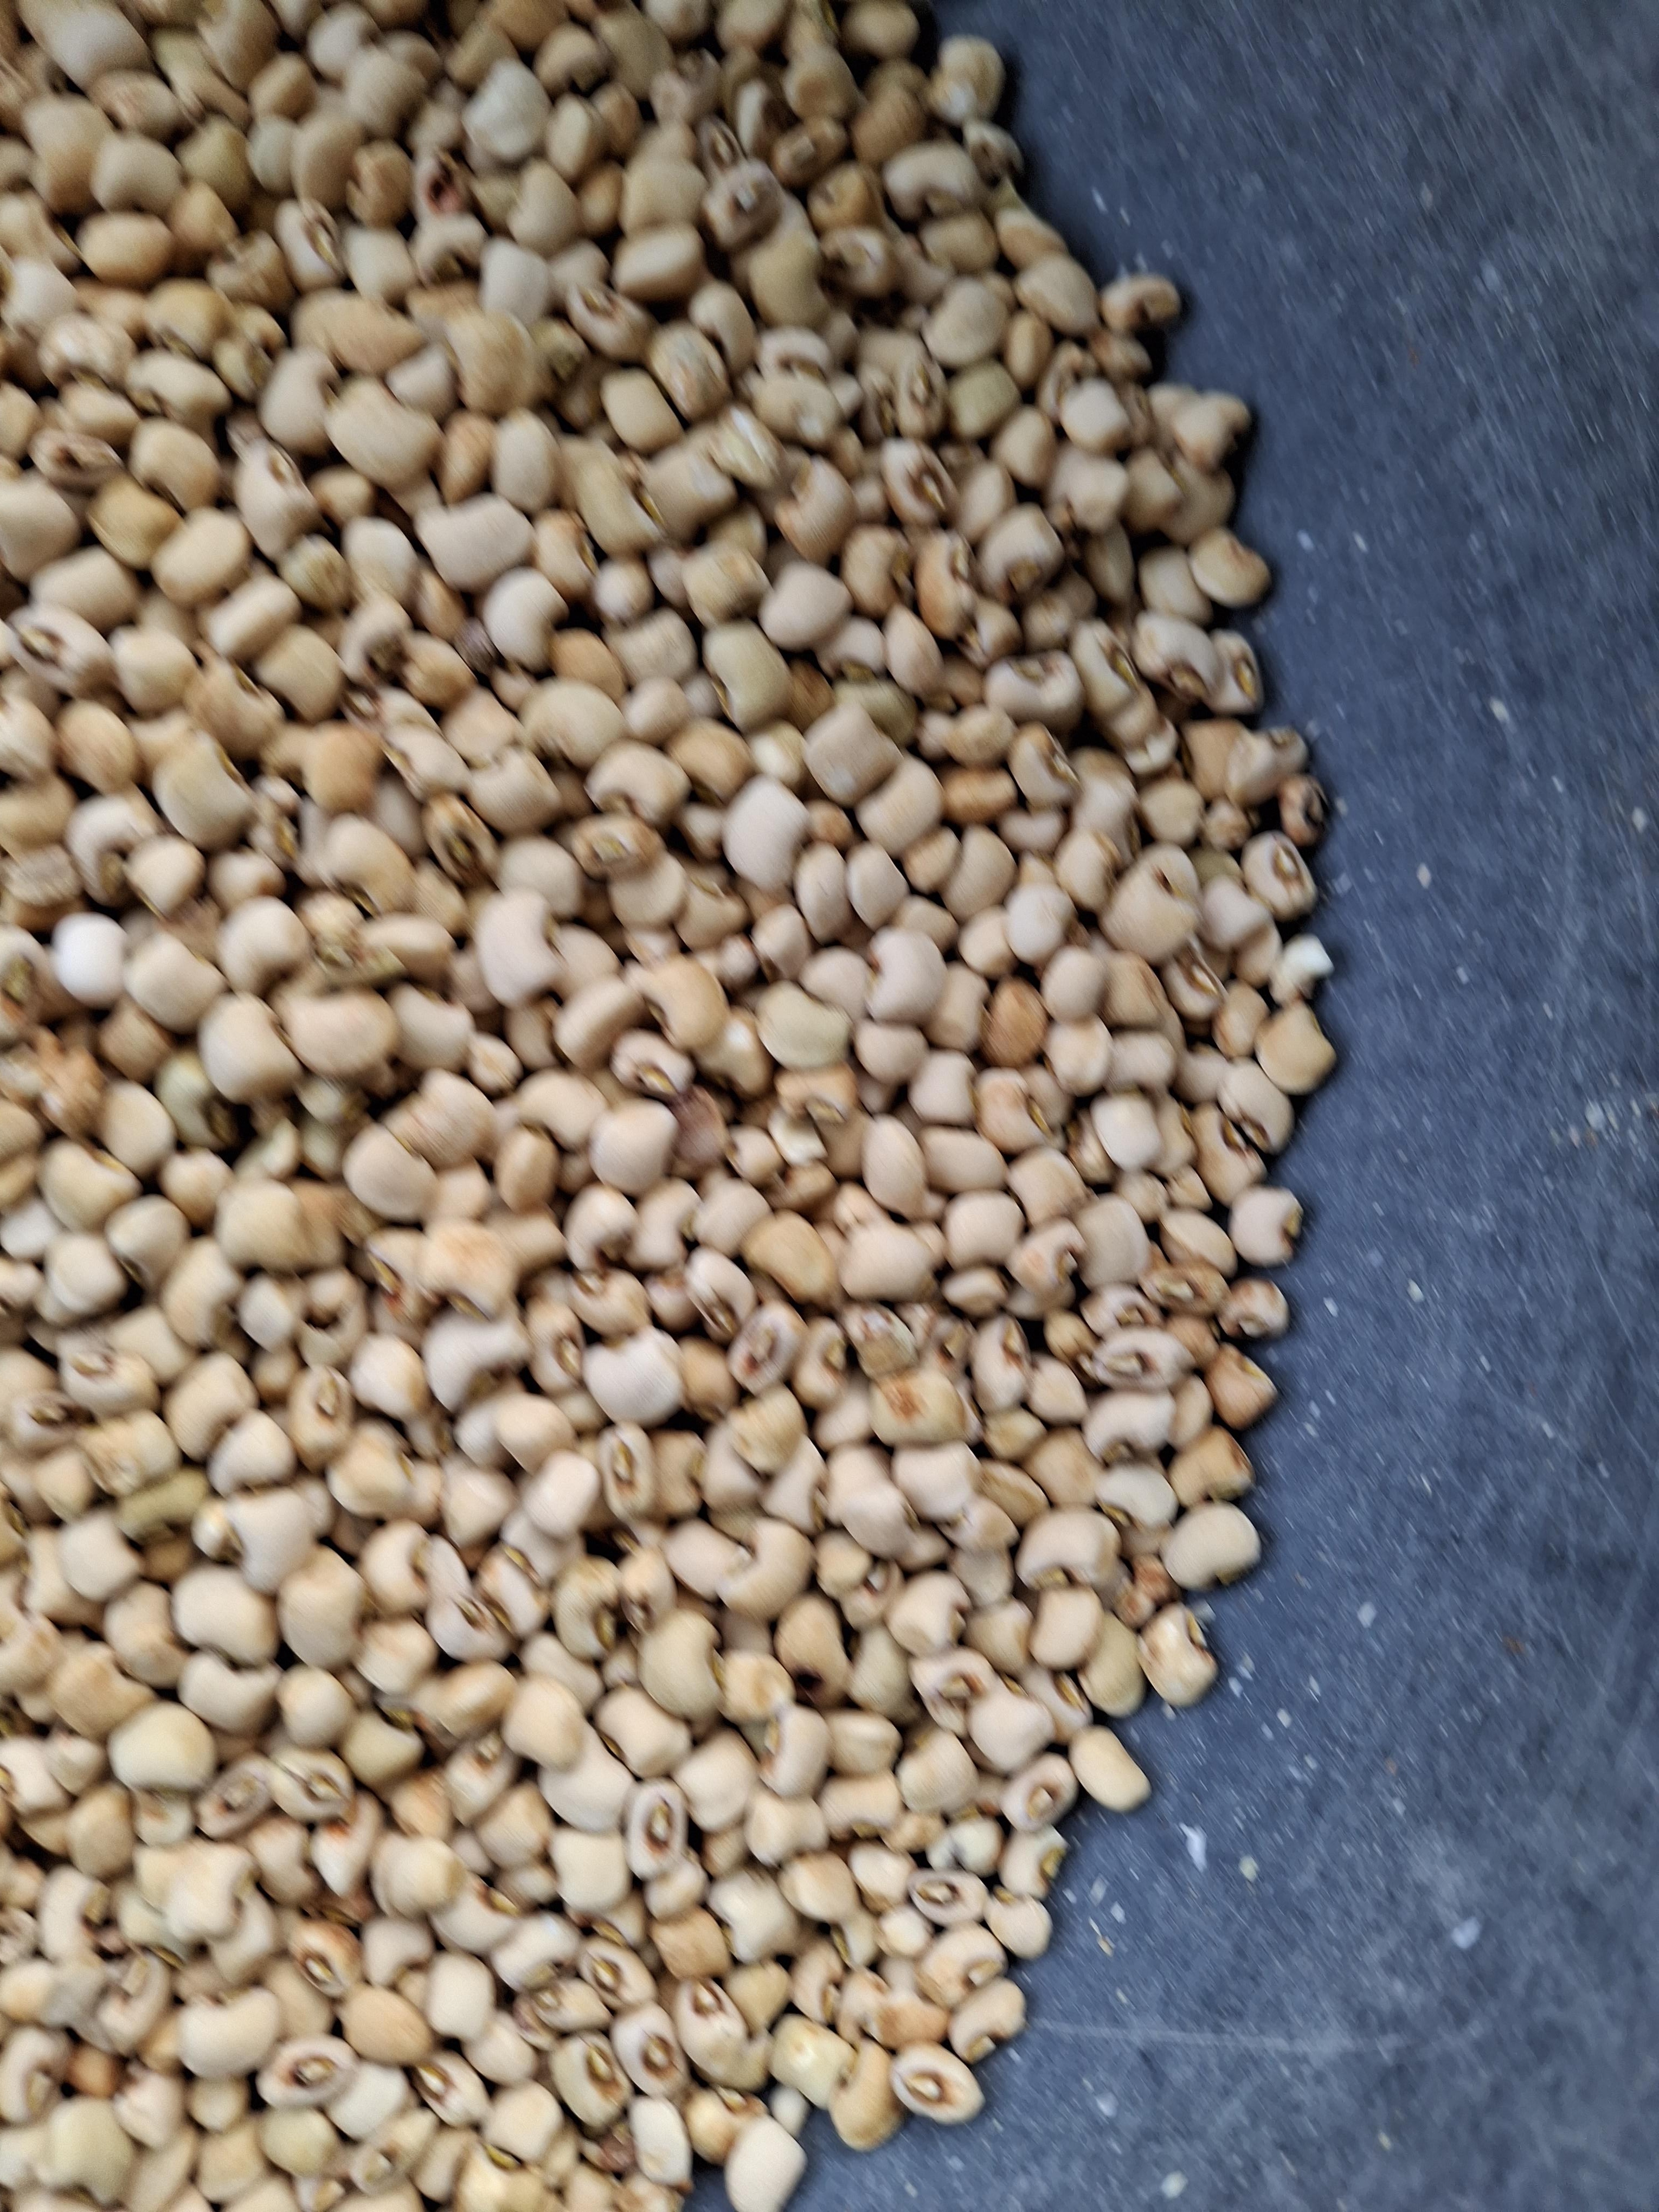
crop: cowpea
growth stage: harvest
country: Nigeria
